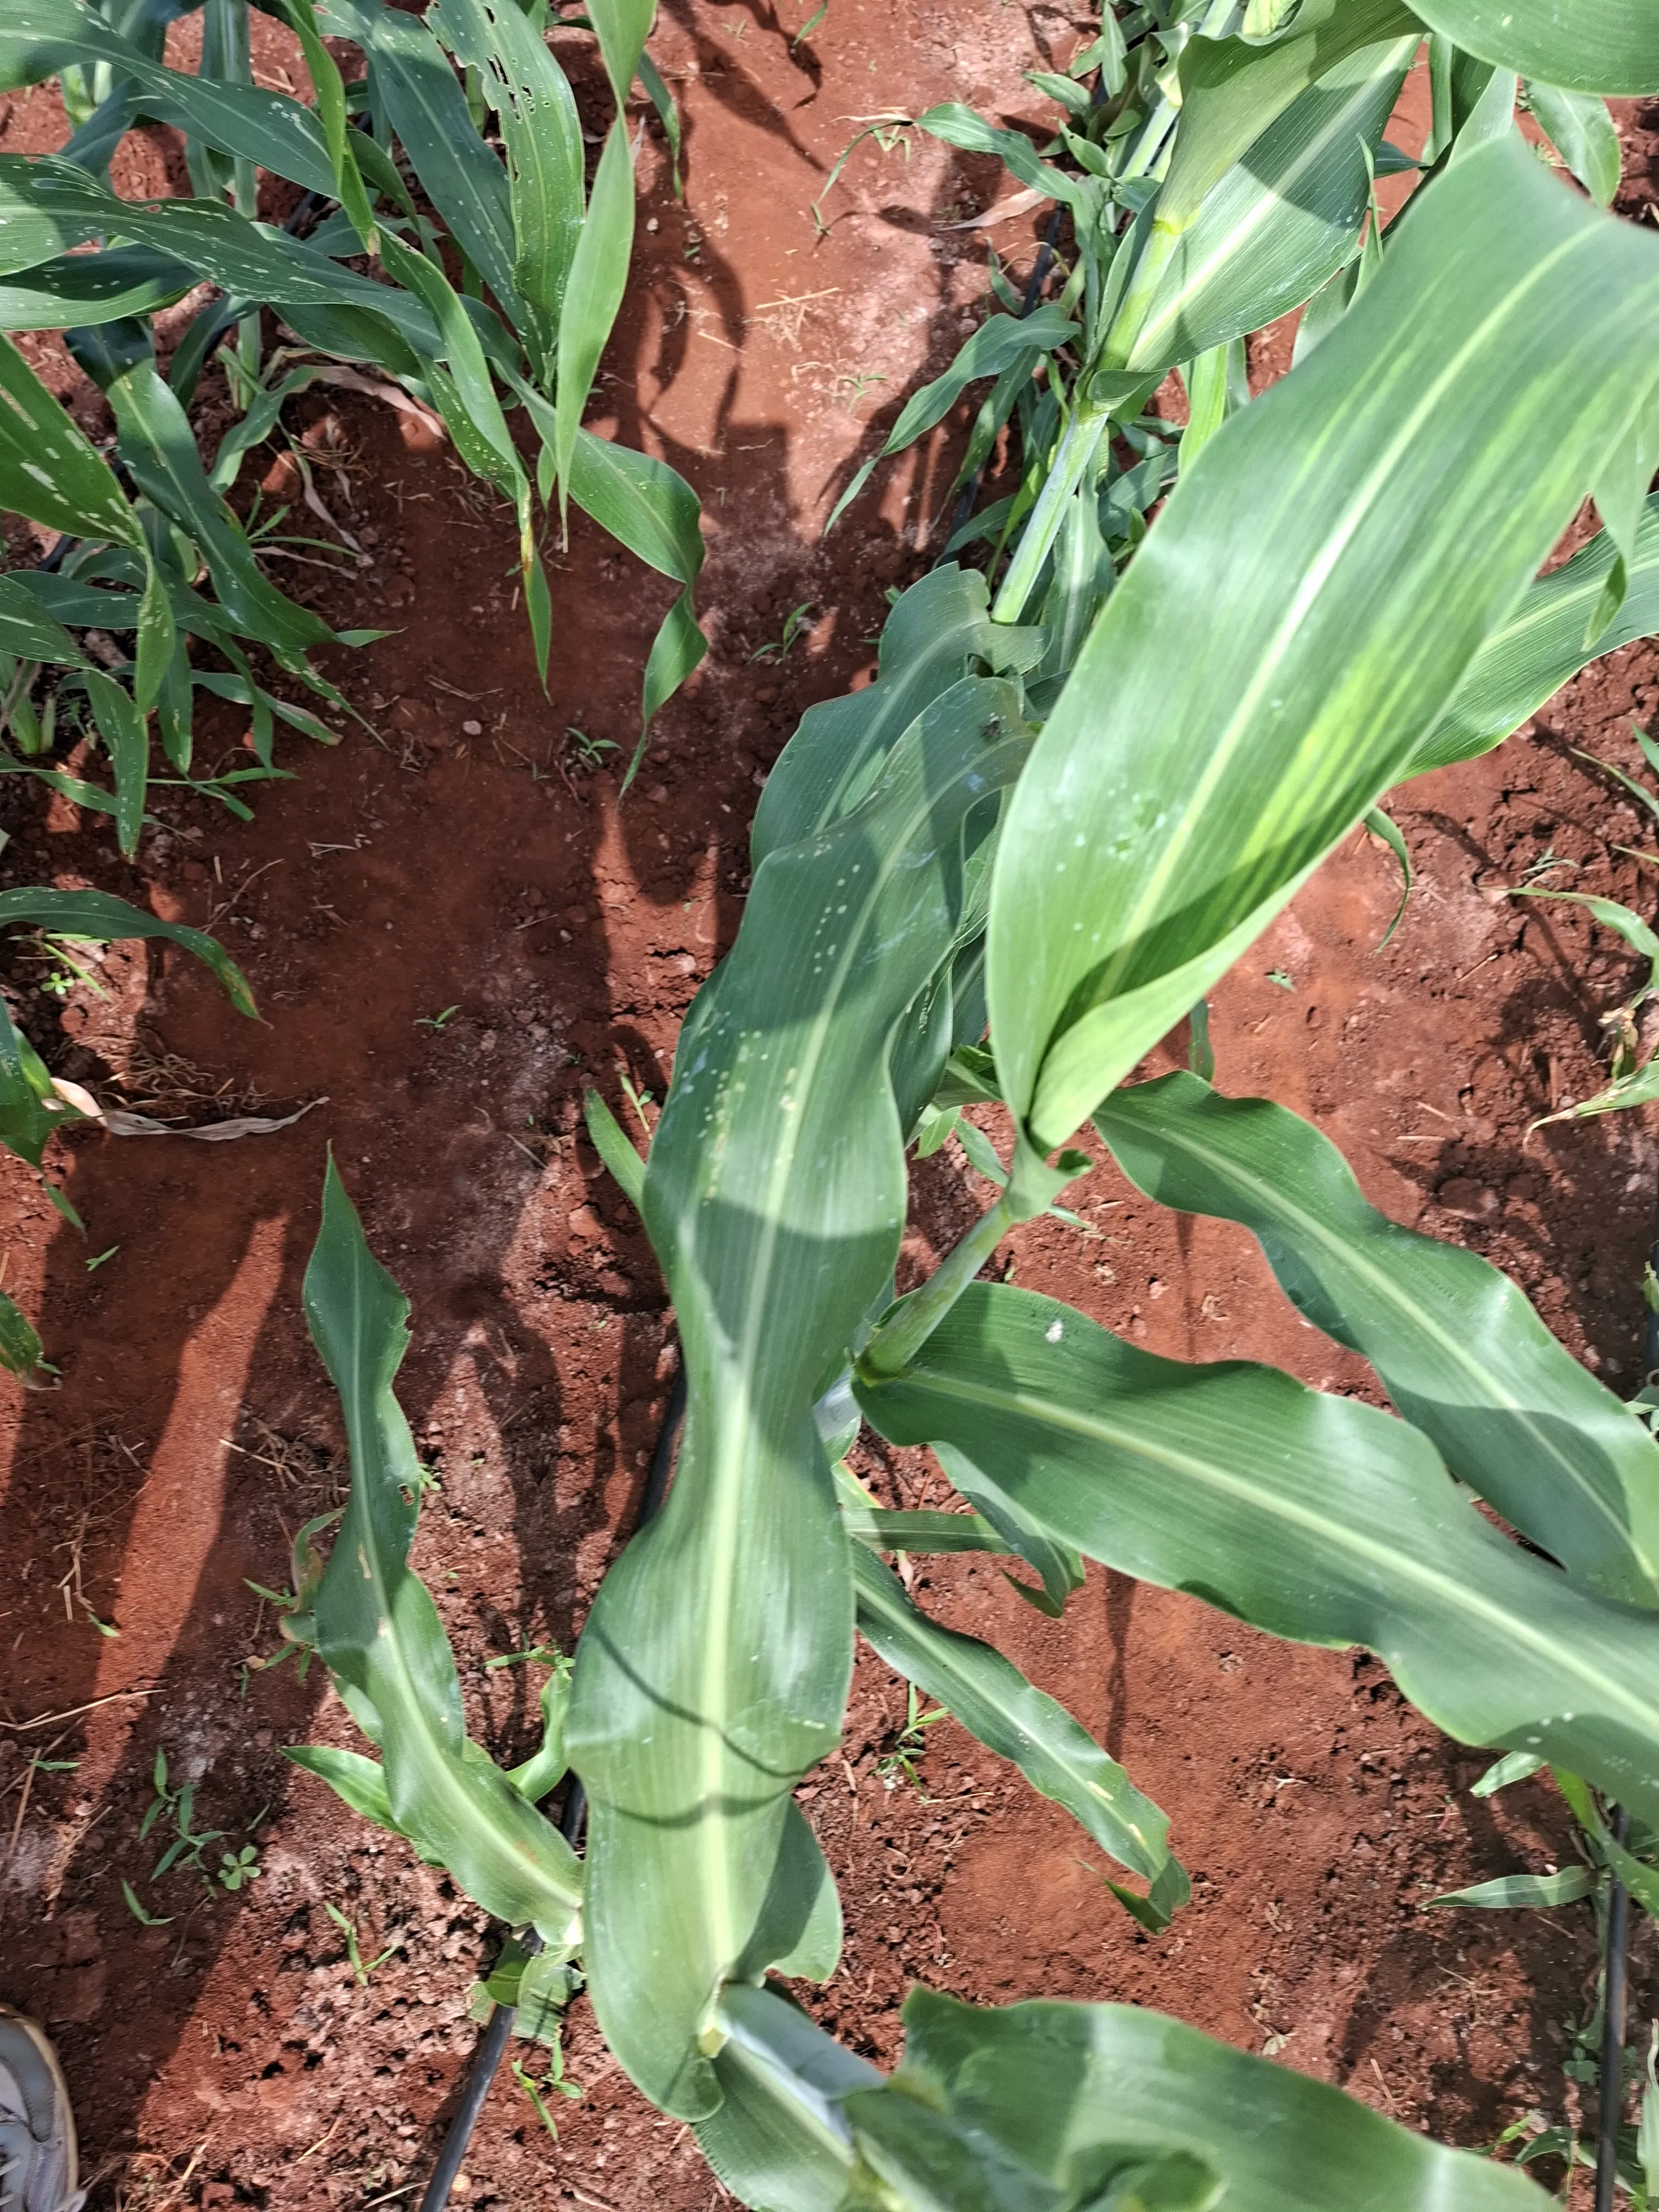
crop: sorghum
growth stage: elongation stem
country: Kenya
